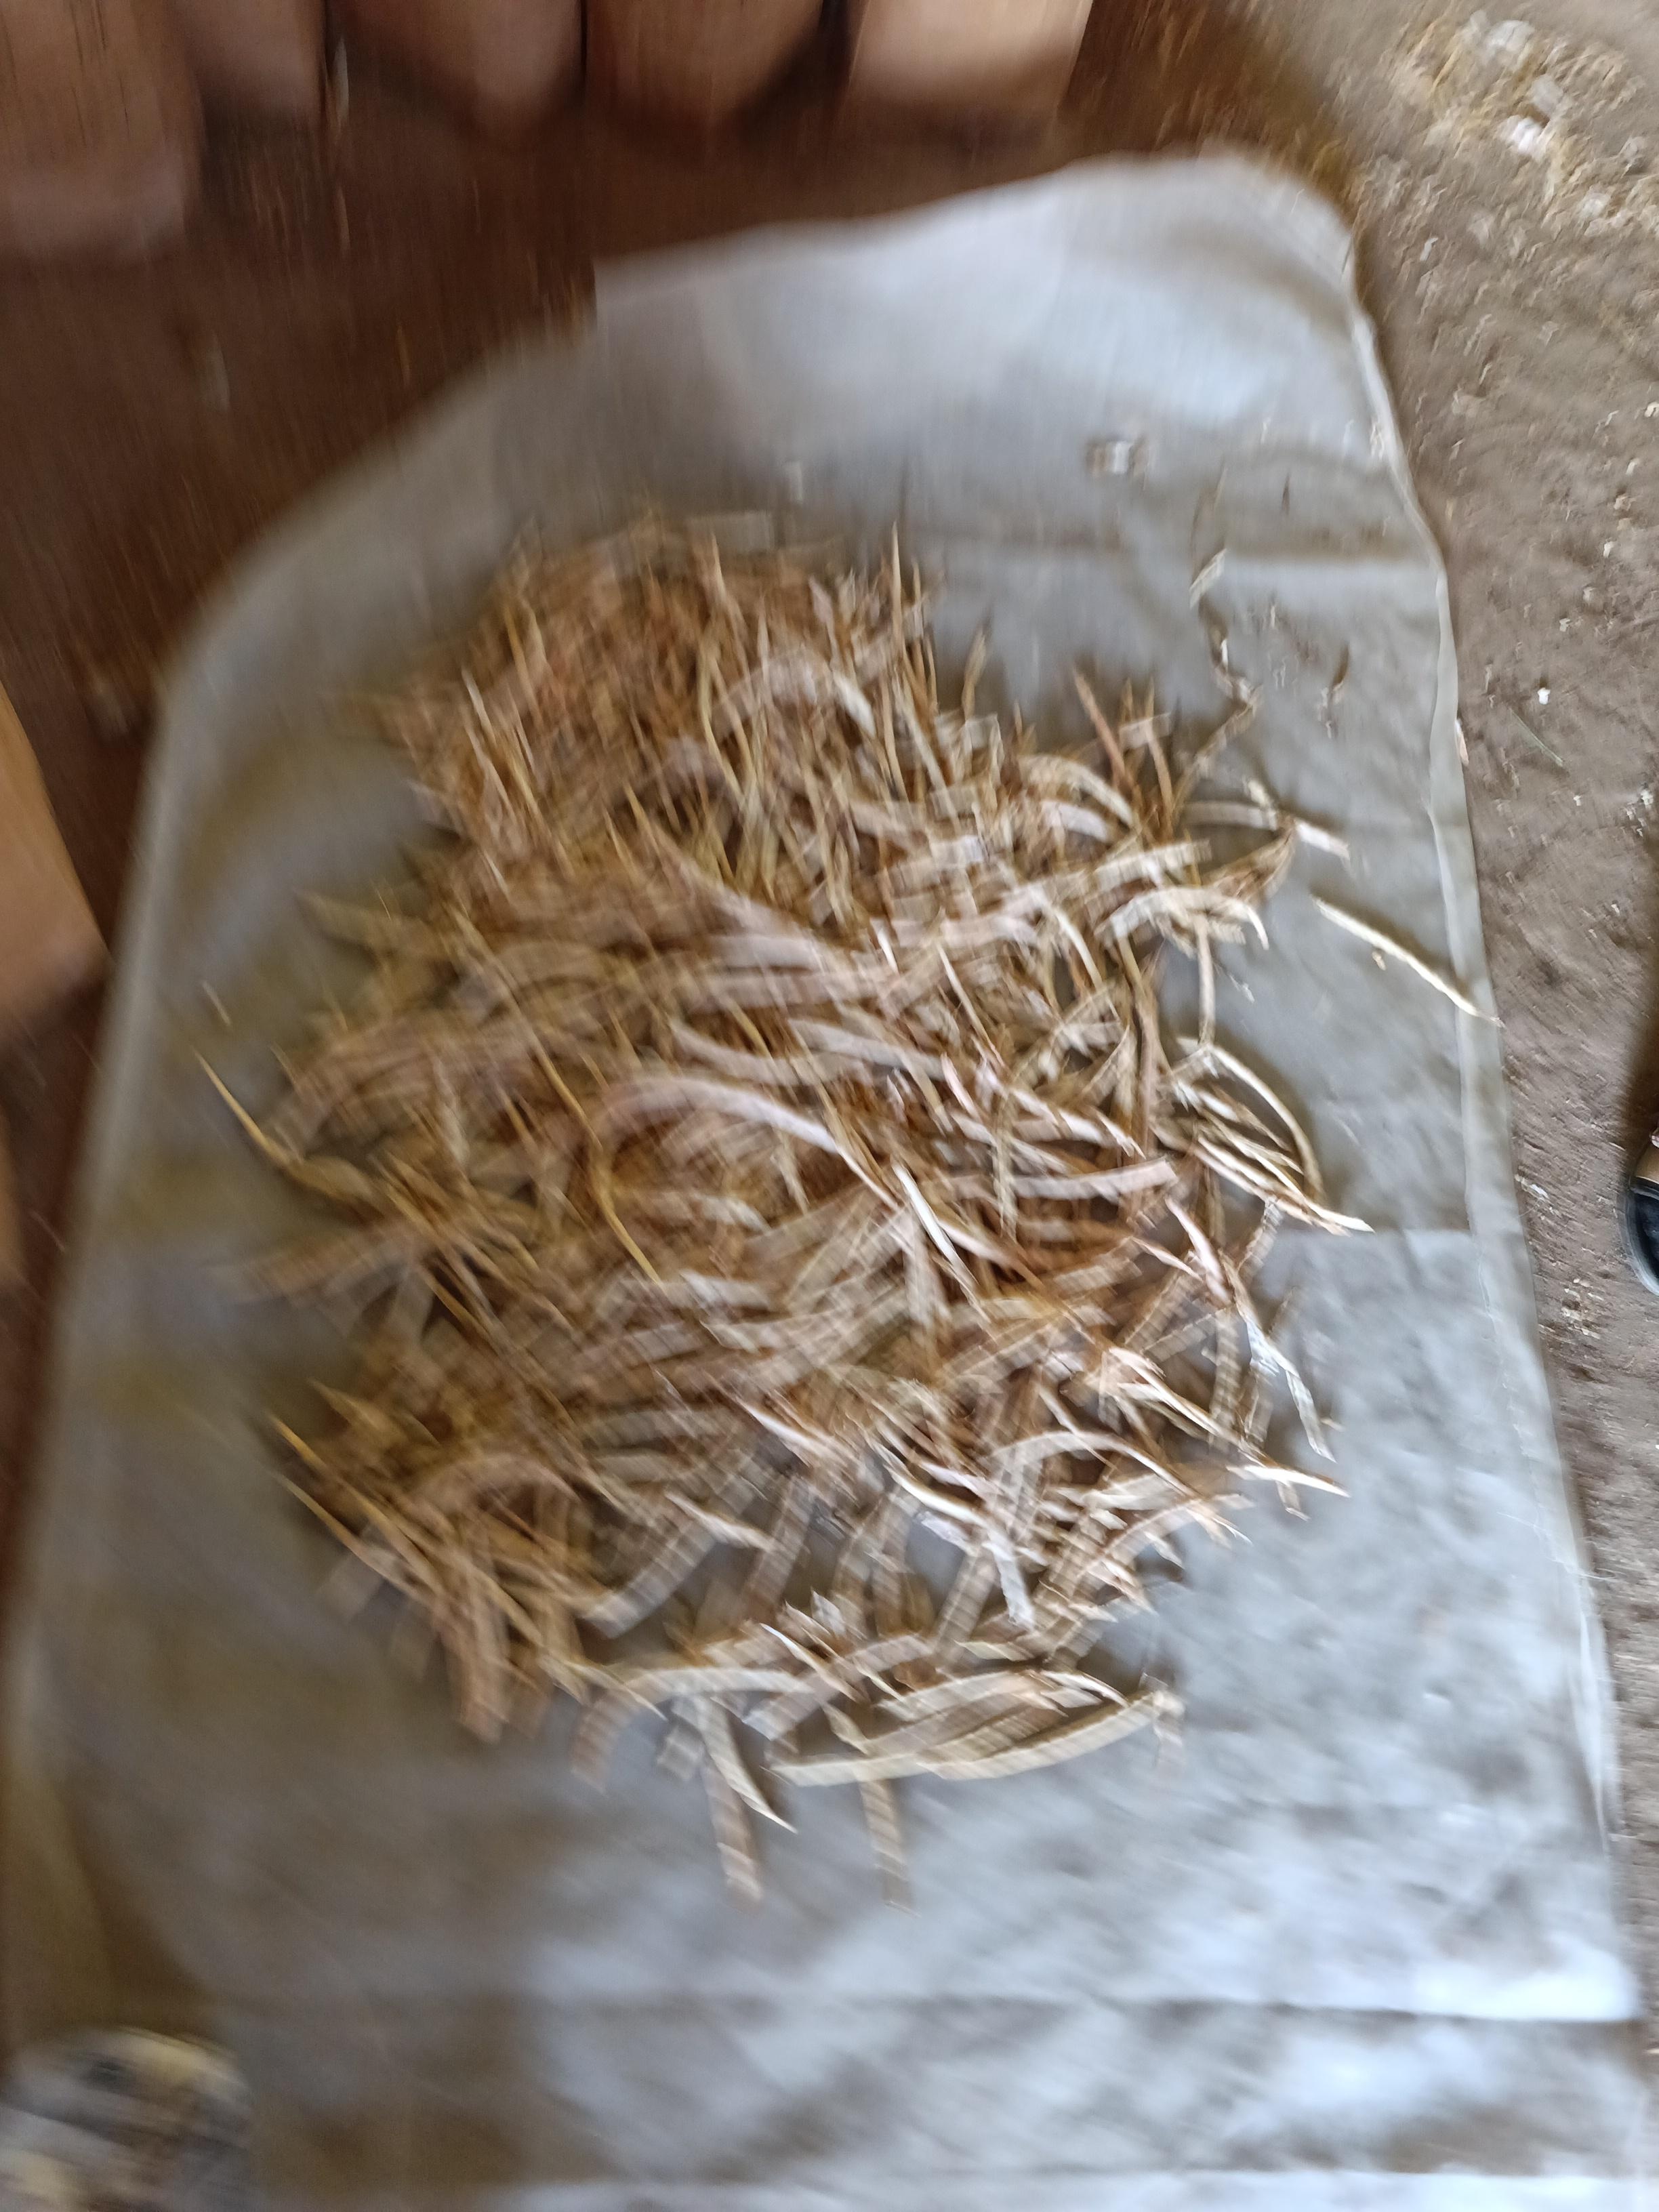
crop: cowpea
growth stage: harvest
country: Nigeria
